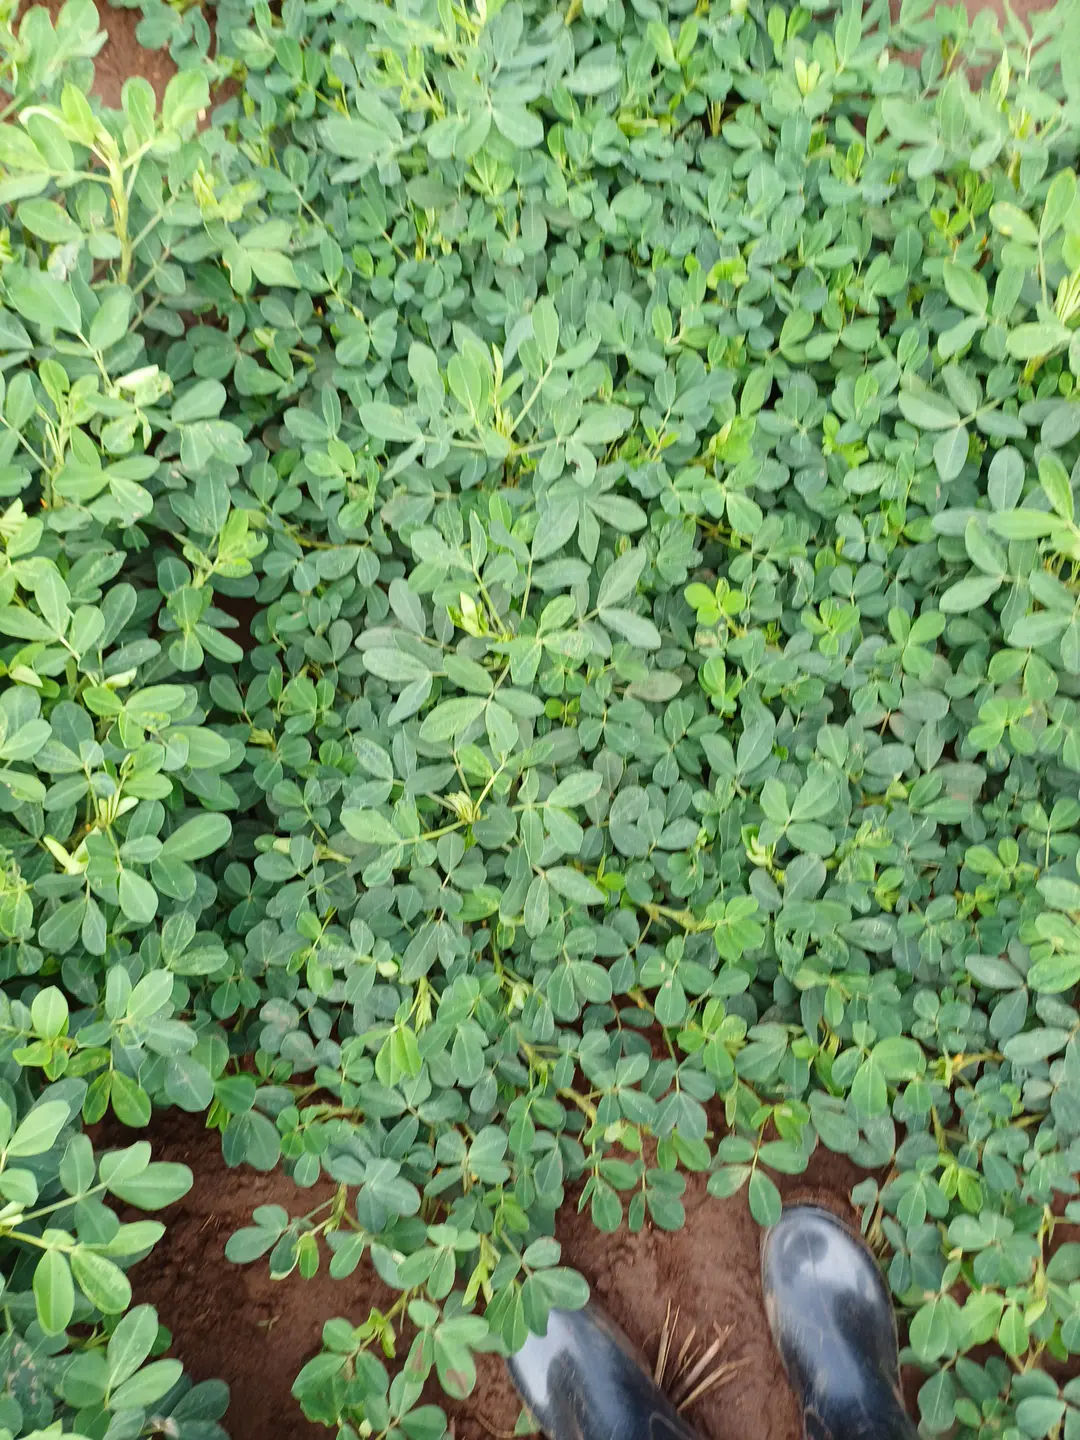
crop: groundnut
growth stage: flowering
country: Kenya
